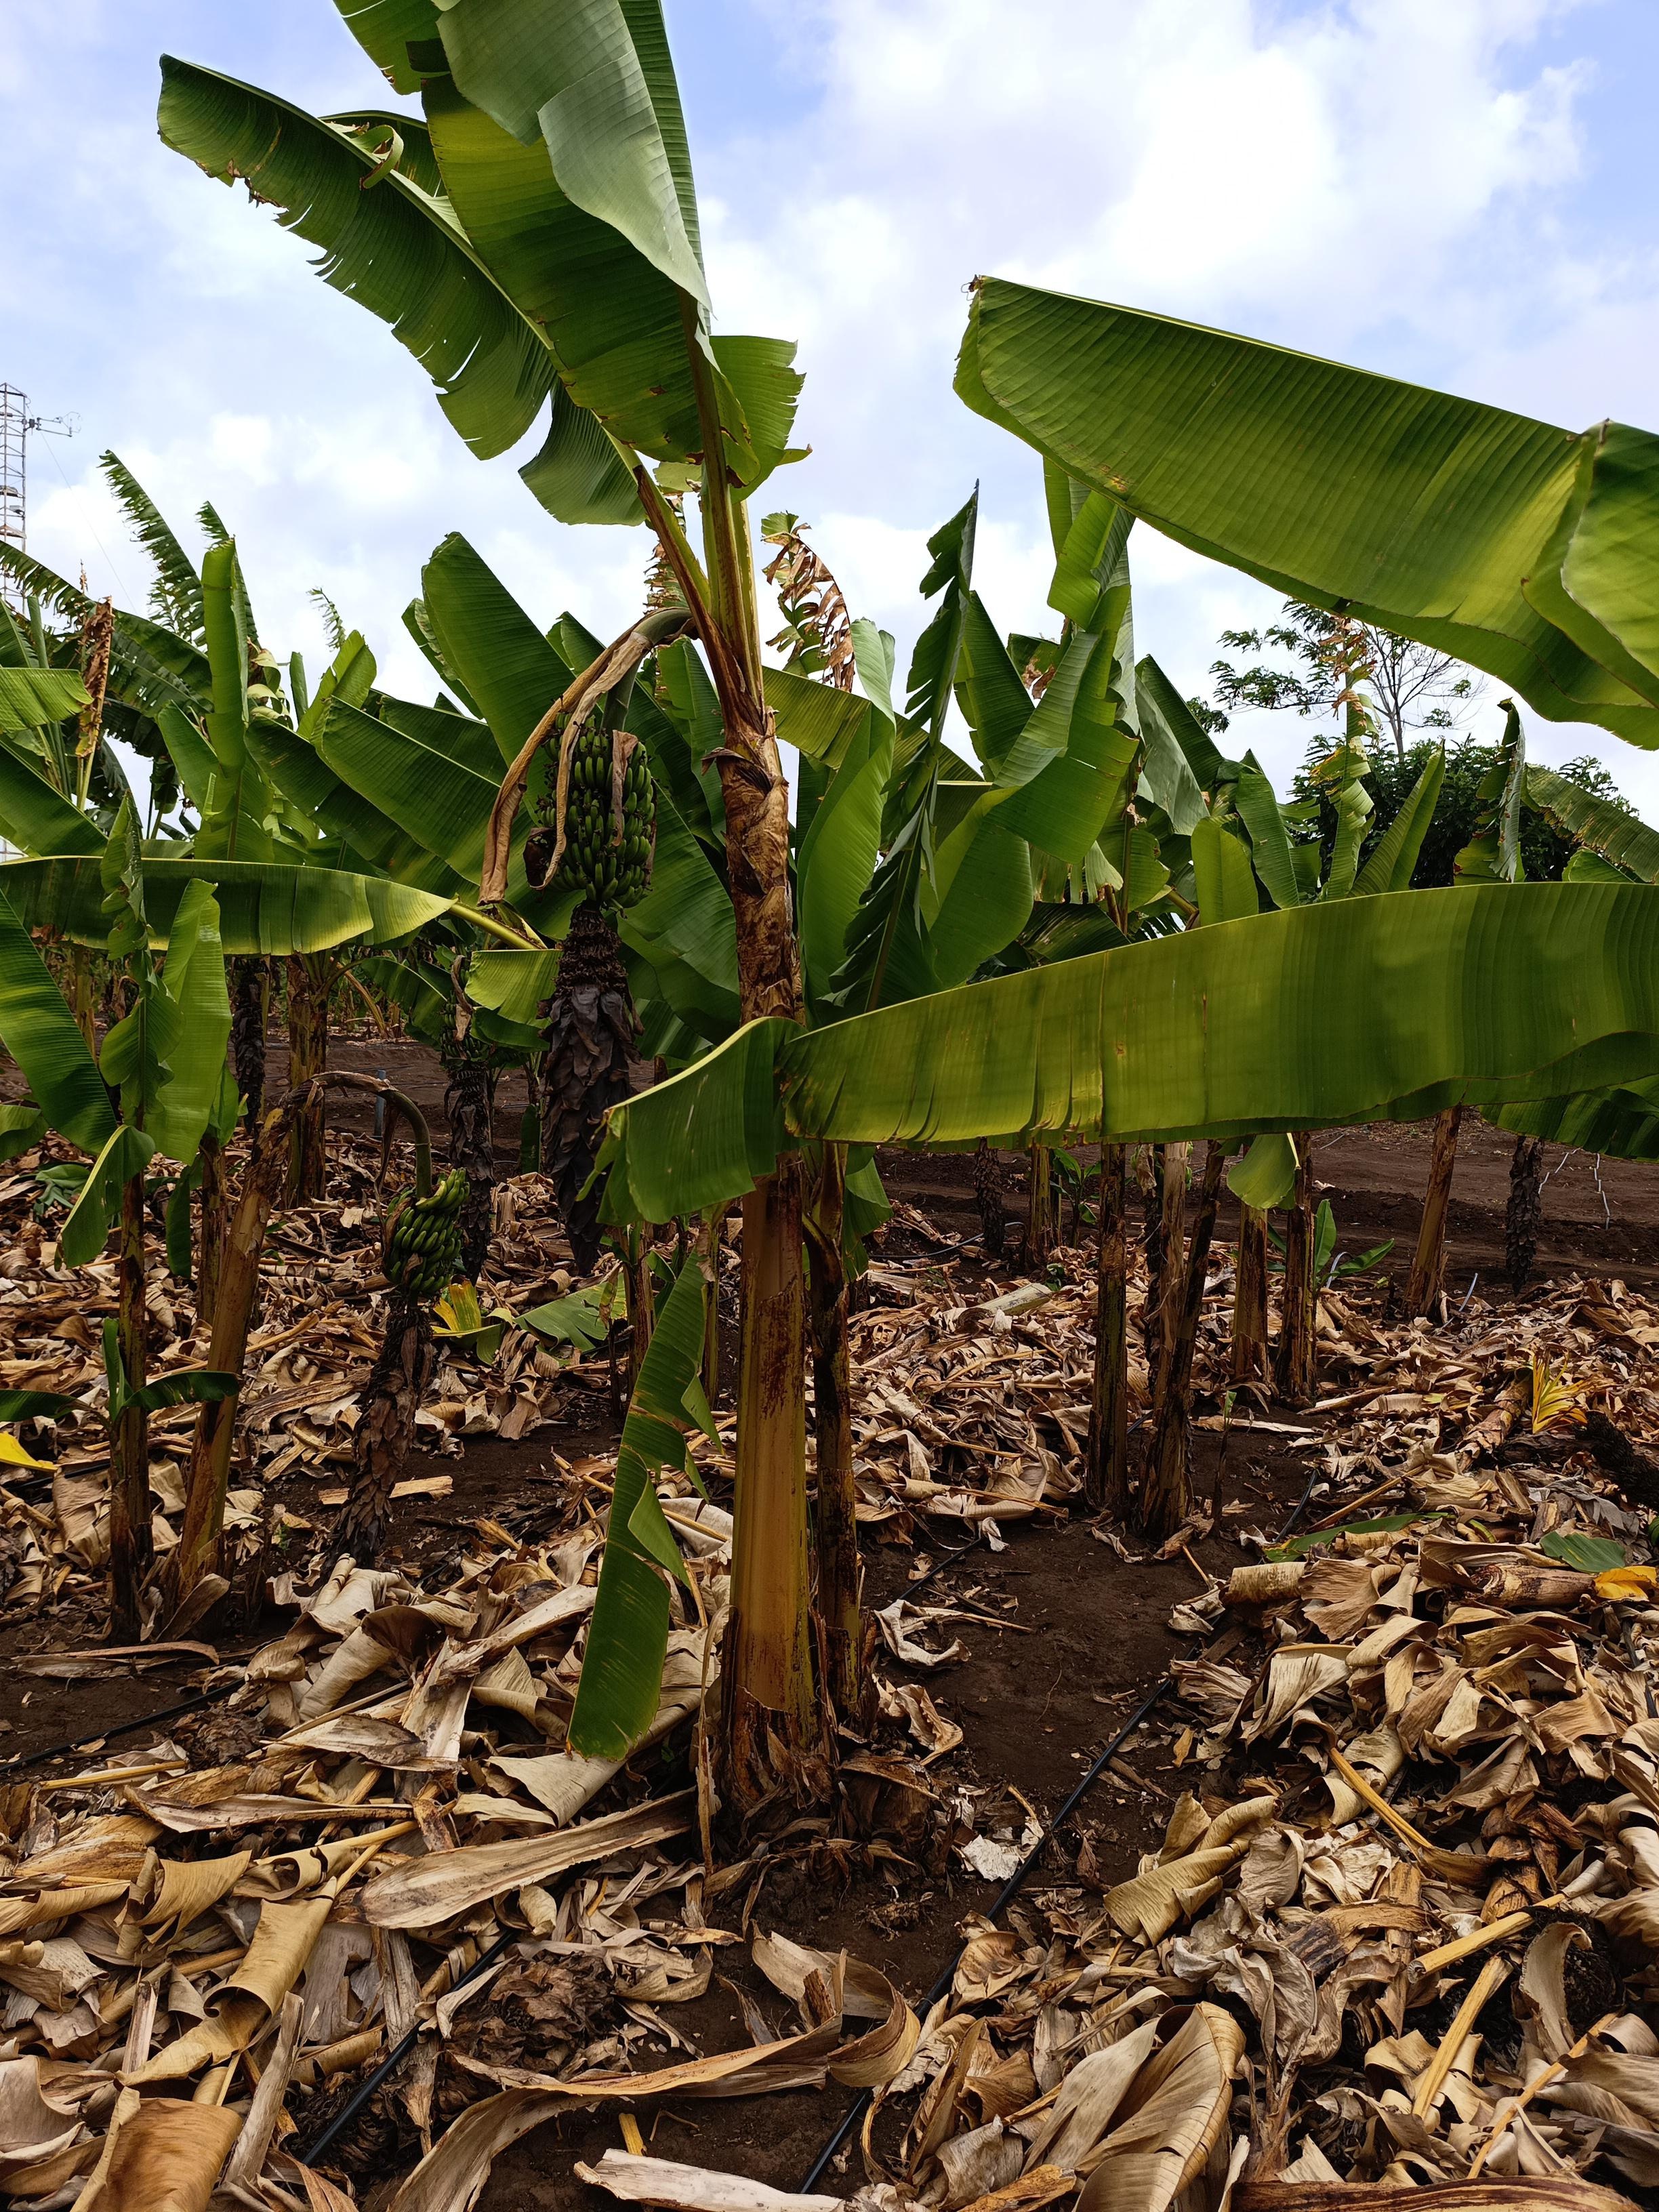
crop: banana
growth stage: development fruit
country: Tanzania
